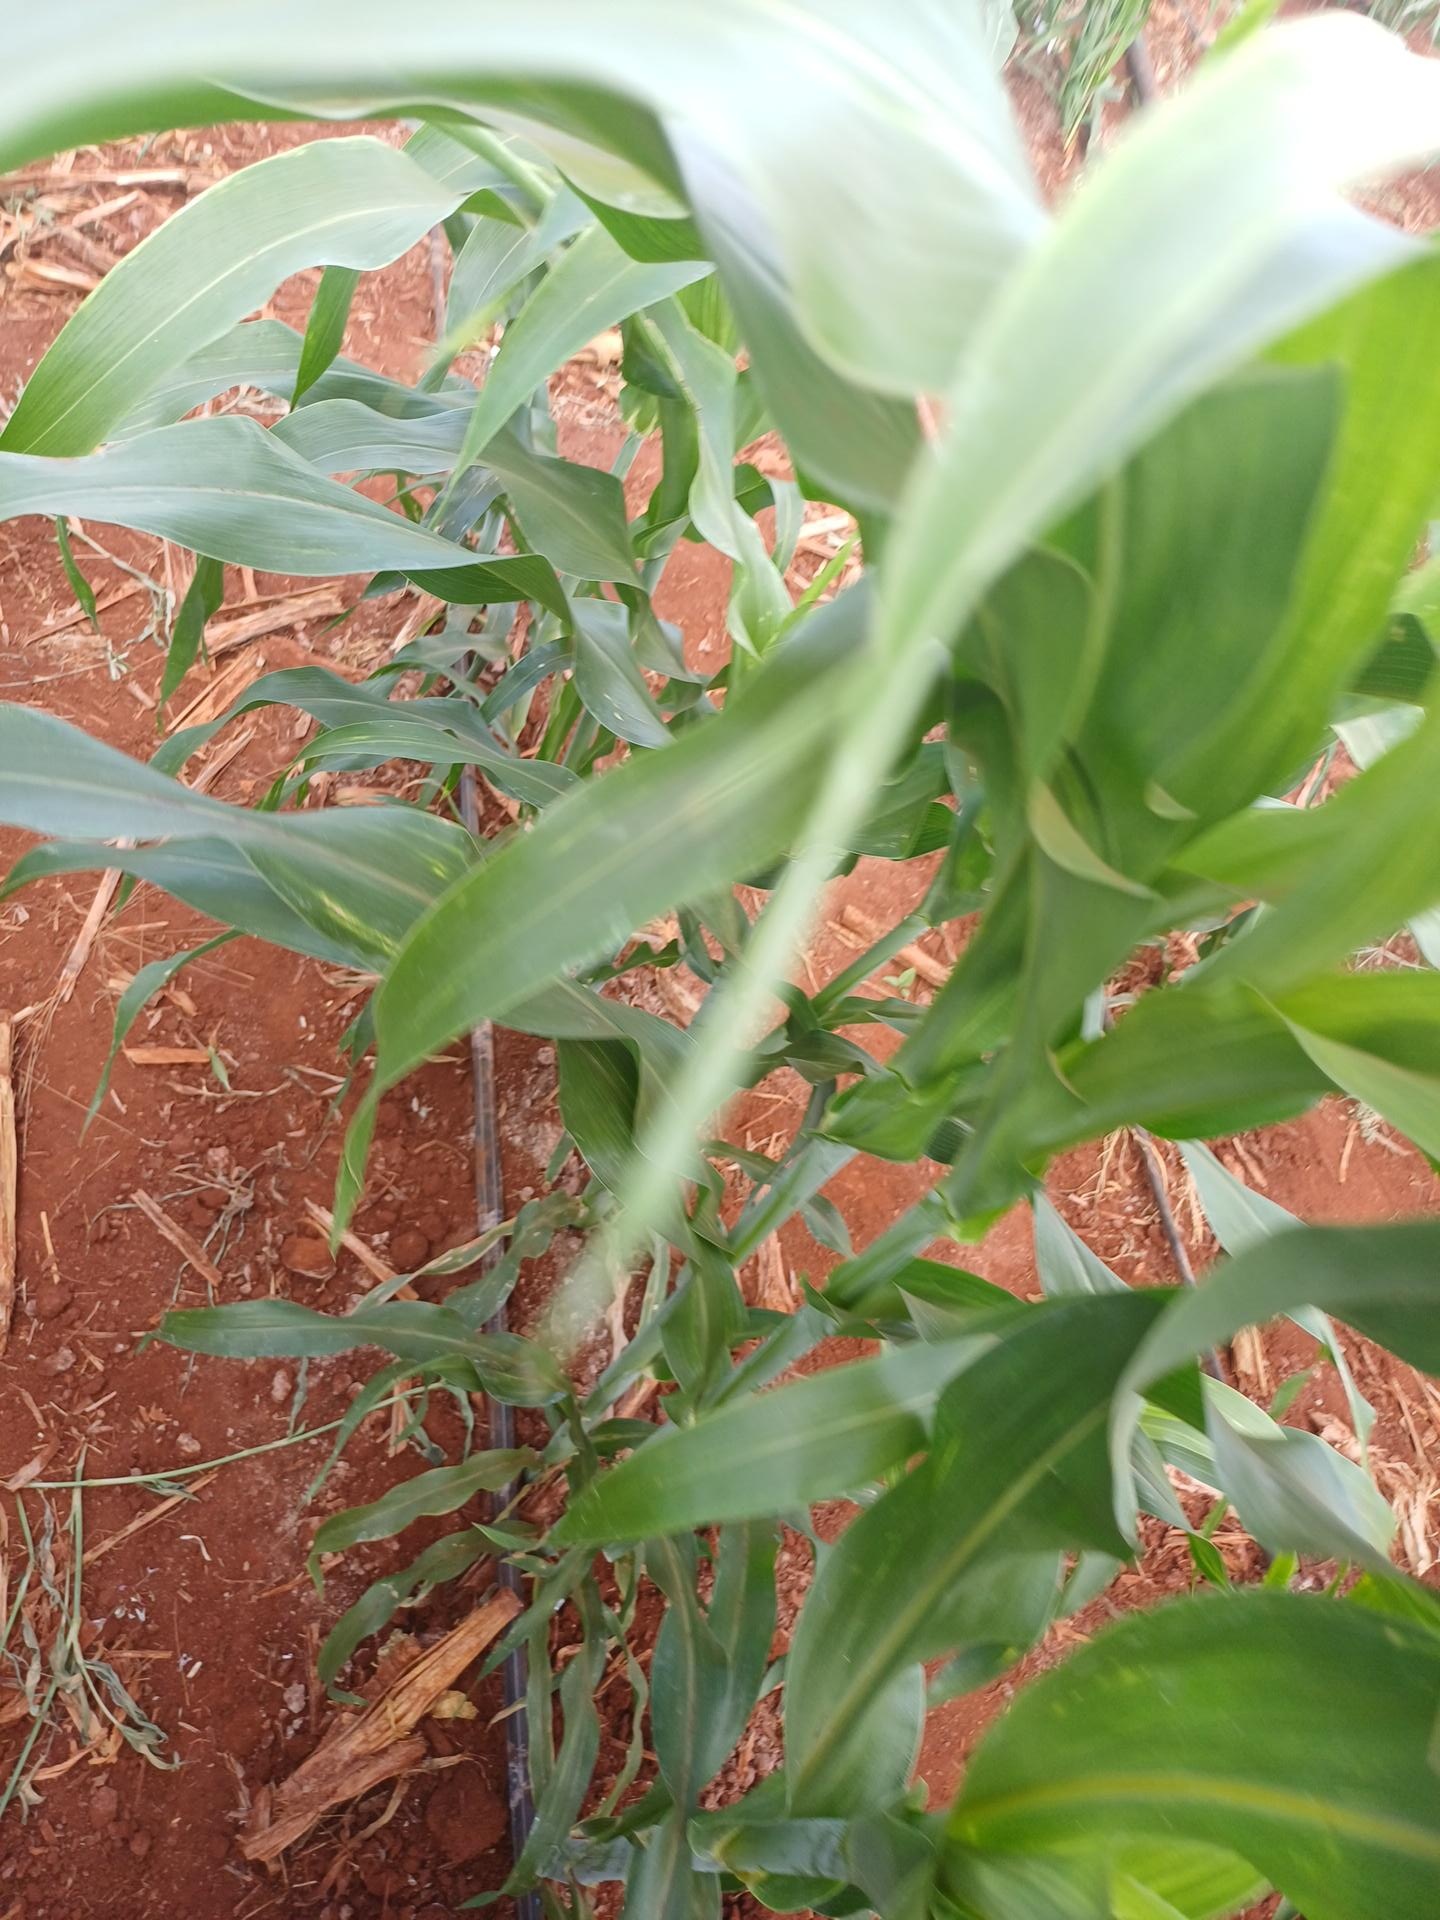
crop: sorghum
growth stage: vegetative
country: Kenya
